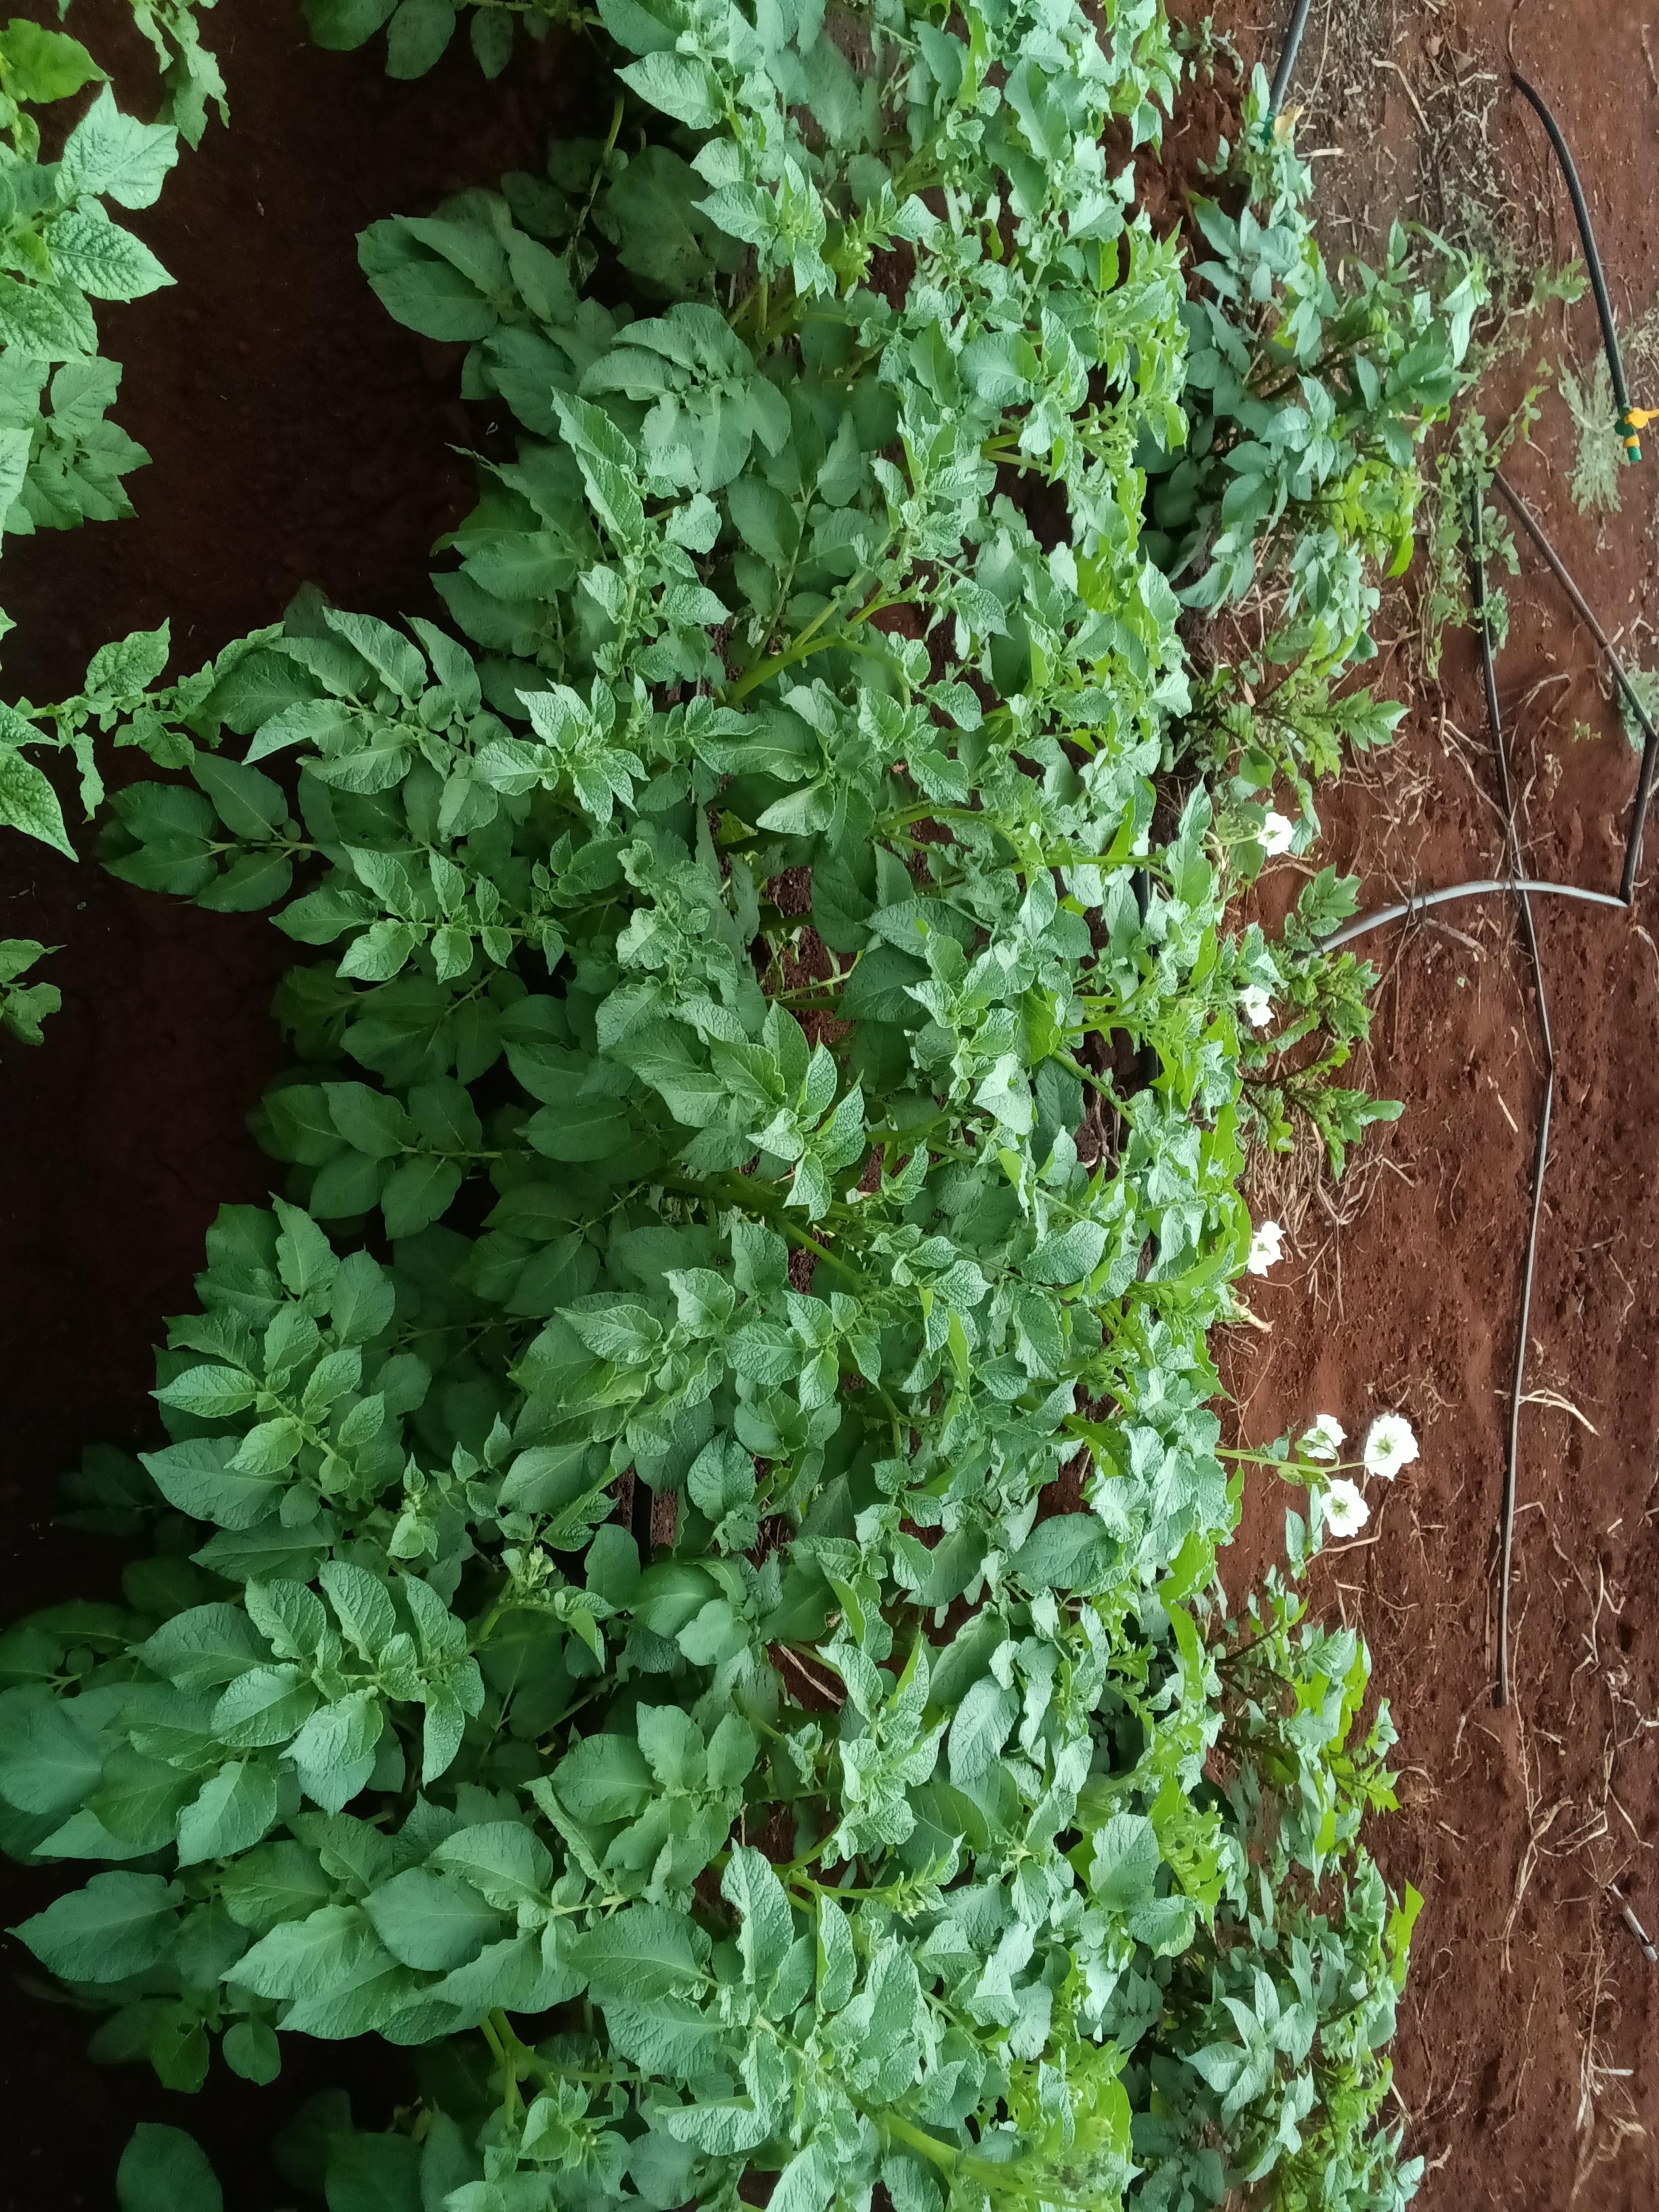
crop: potato
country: Kenya
